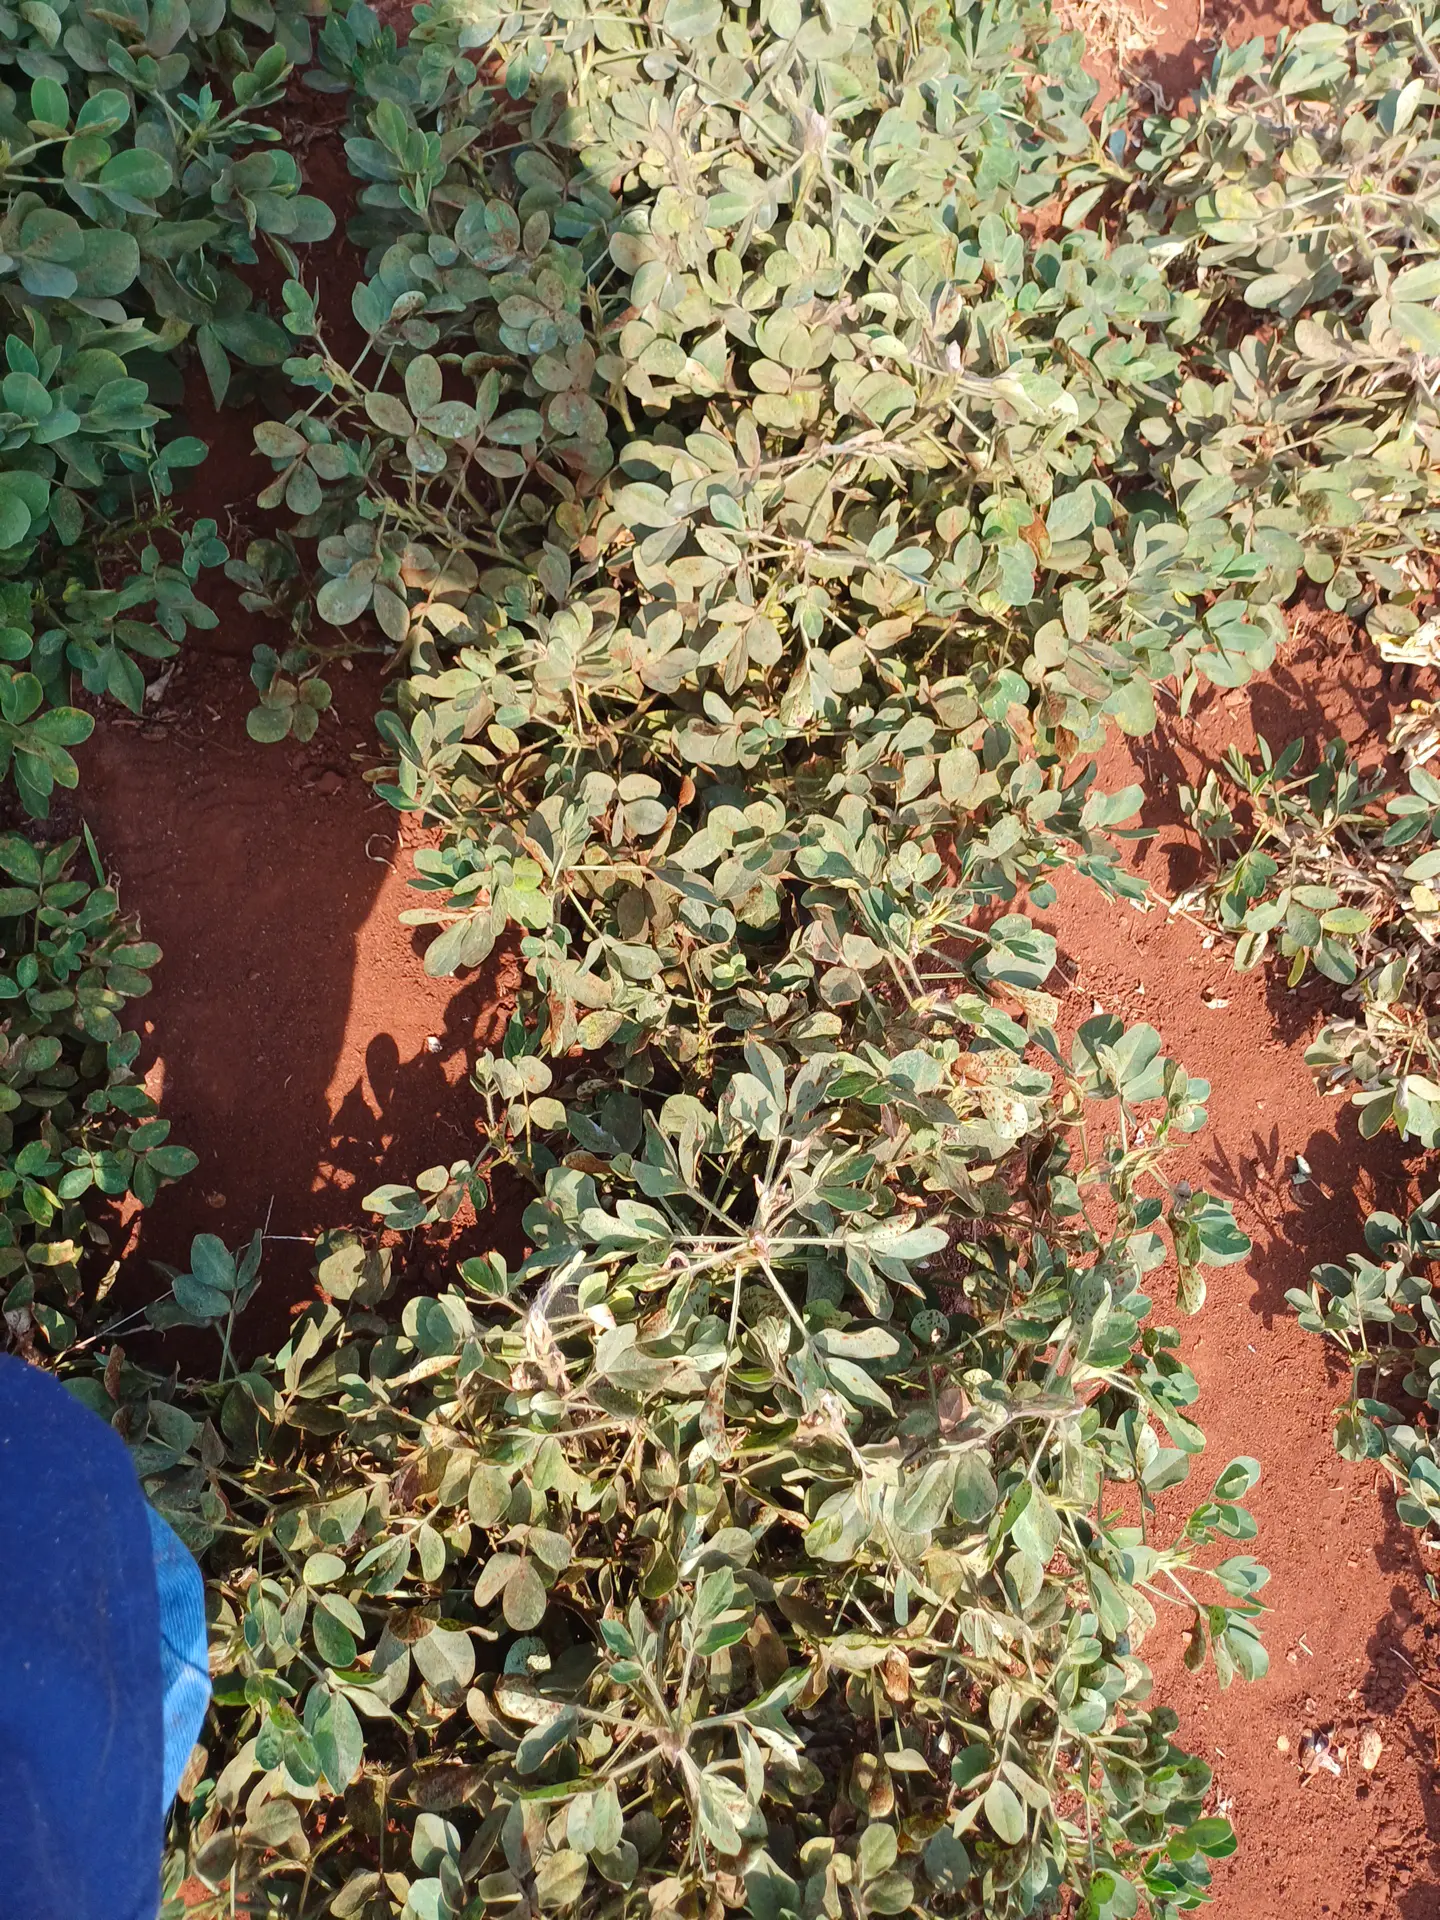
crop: groundnut
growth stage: maturity
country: Kenya
